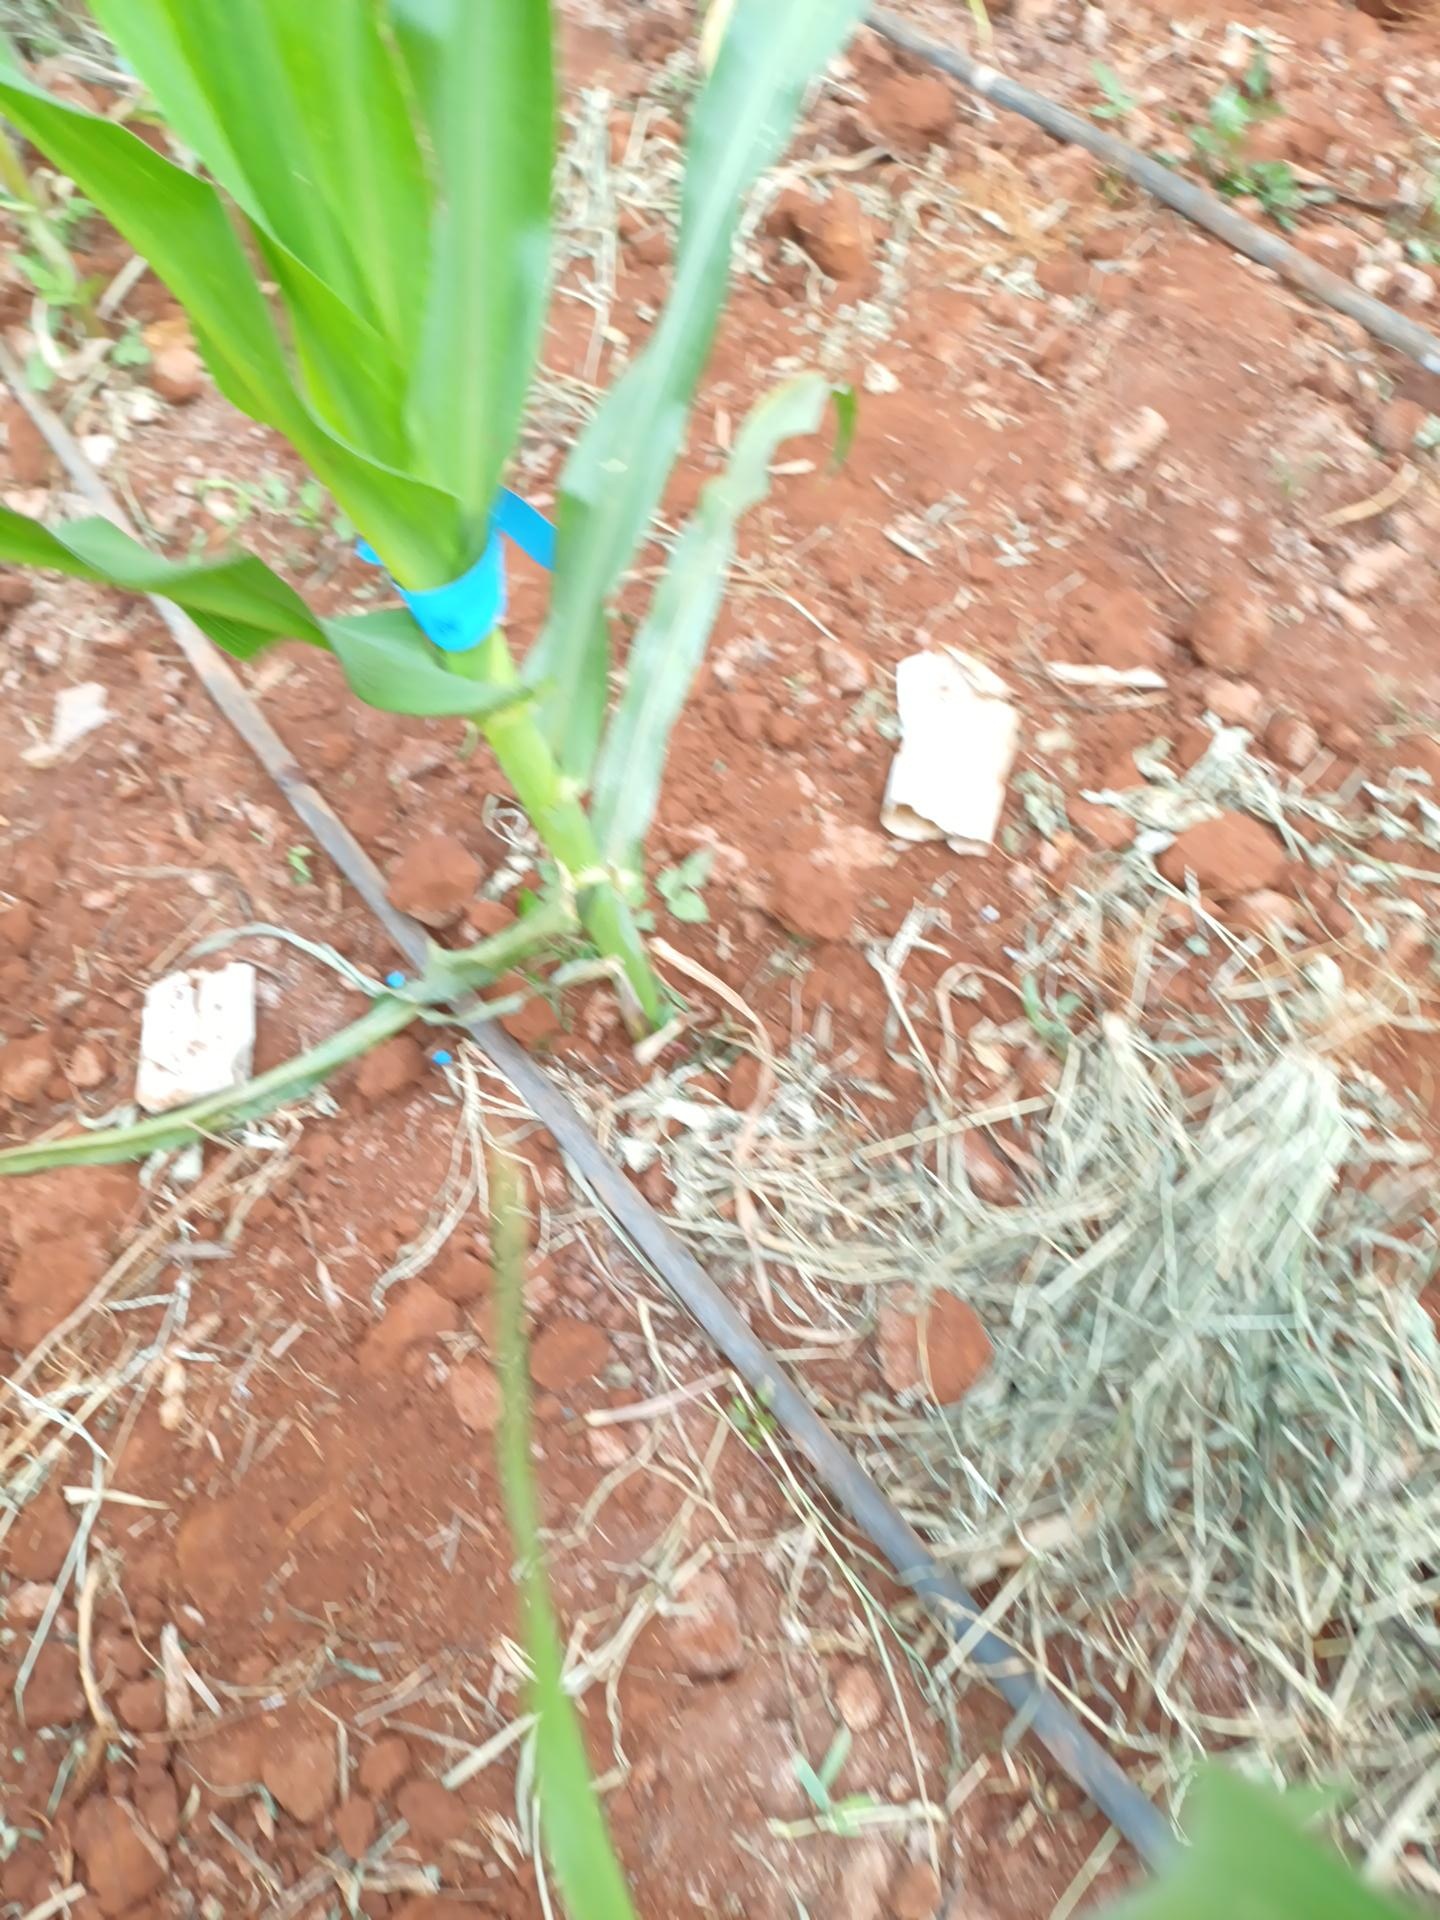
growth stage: vegetative
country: Kenya
